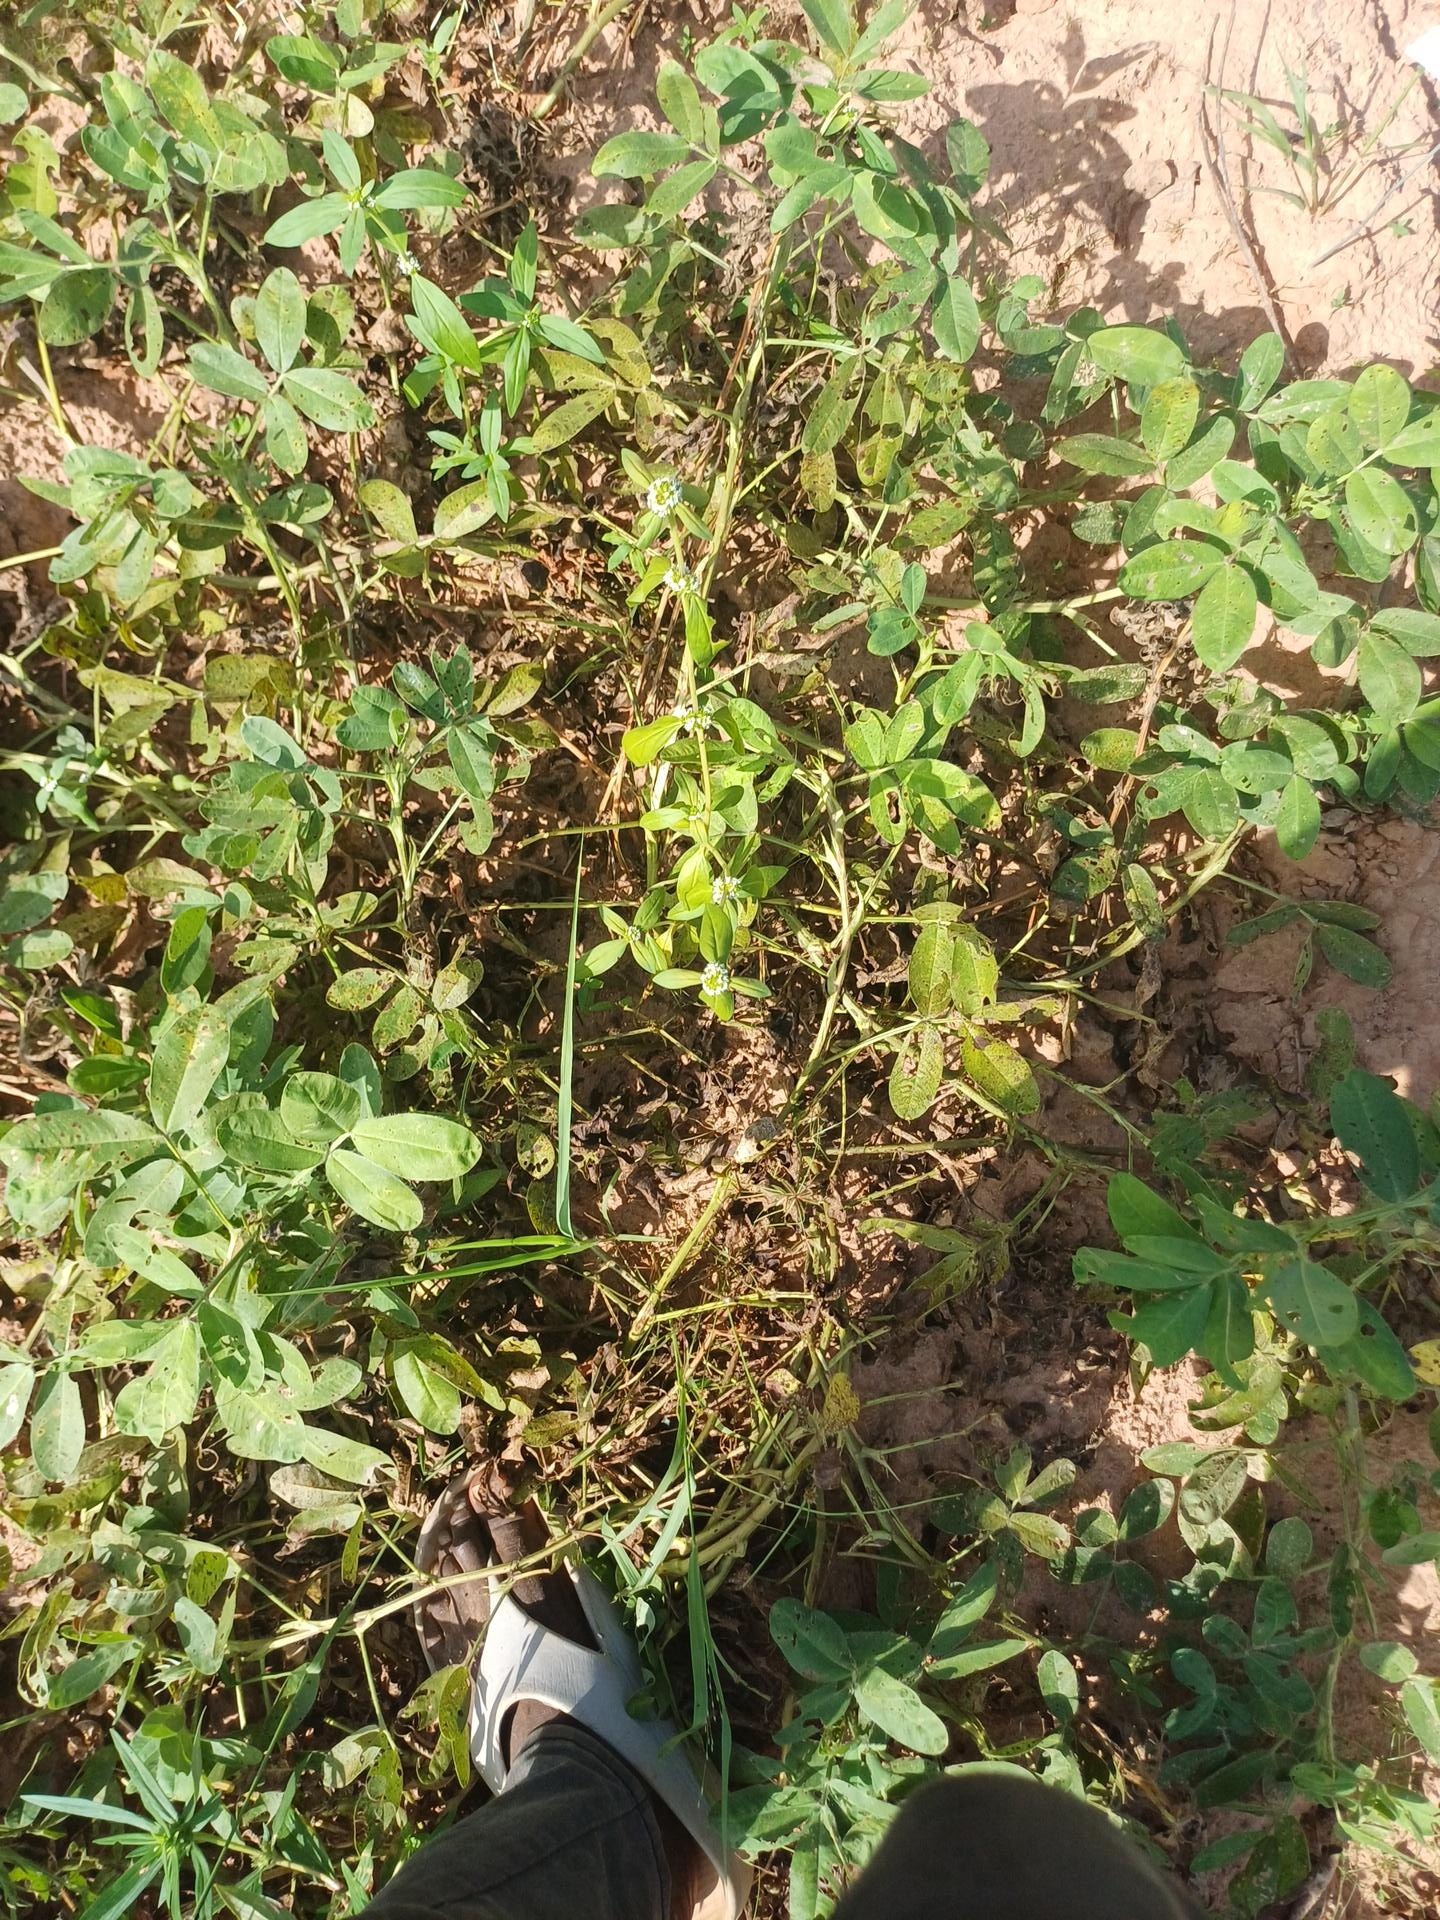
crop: groundnut
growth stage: flowering
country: Senegal
